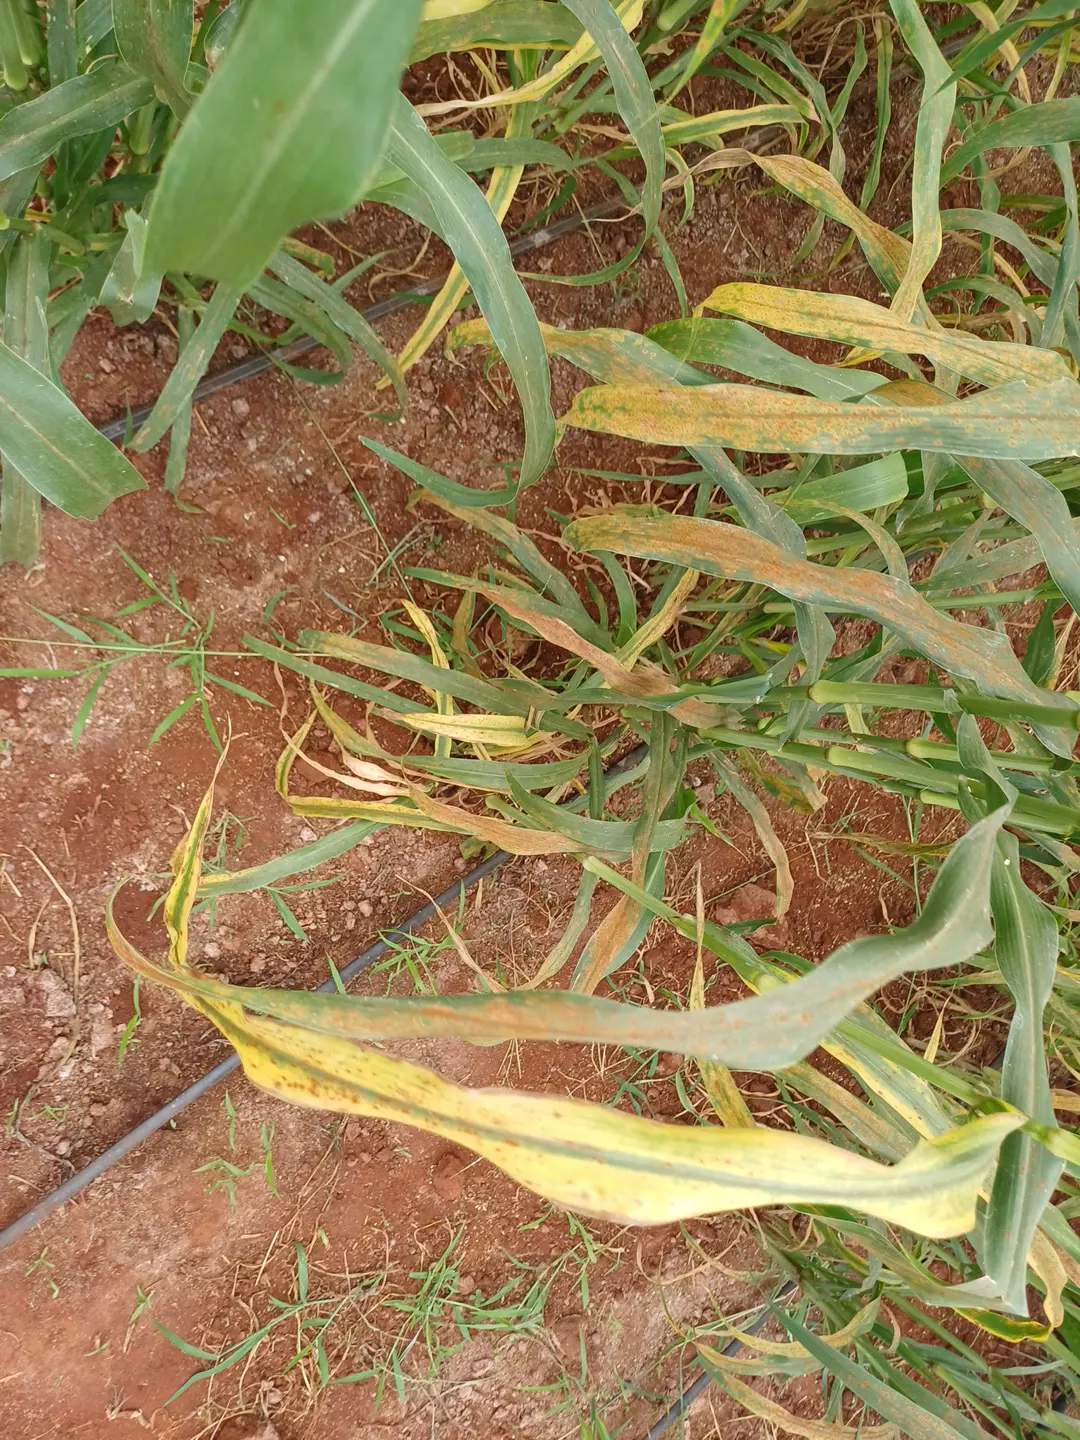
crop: pearl millet
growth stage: filling grain
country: Kenya
